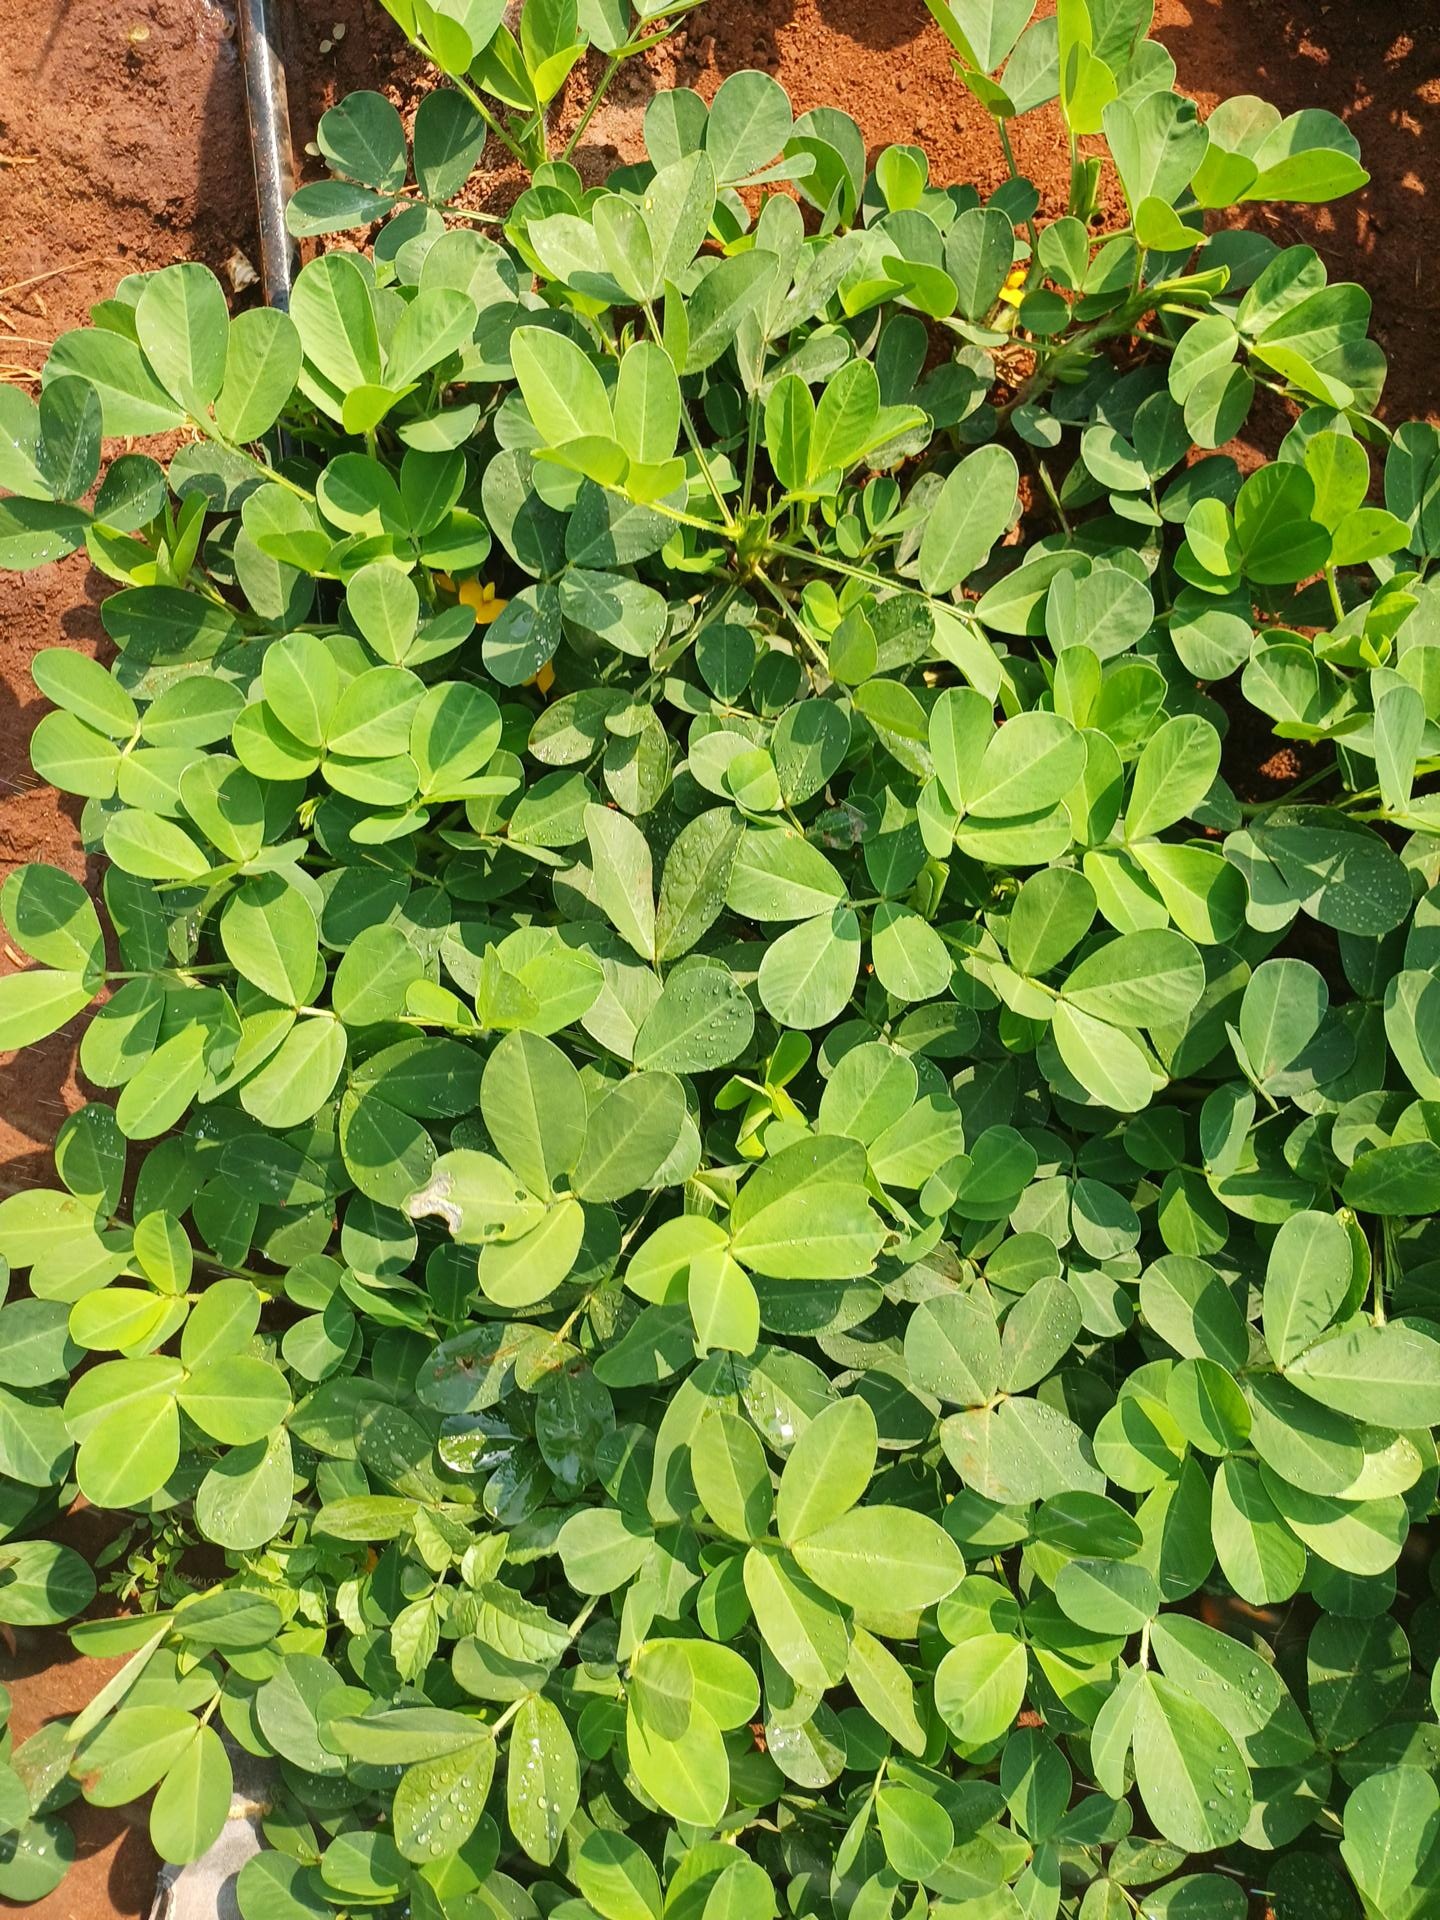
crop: groundnut
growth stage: flowering
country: Kenya
